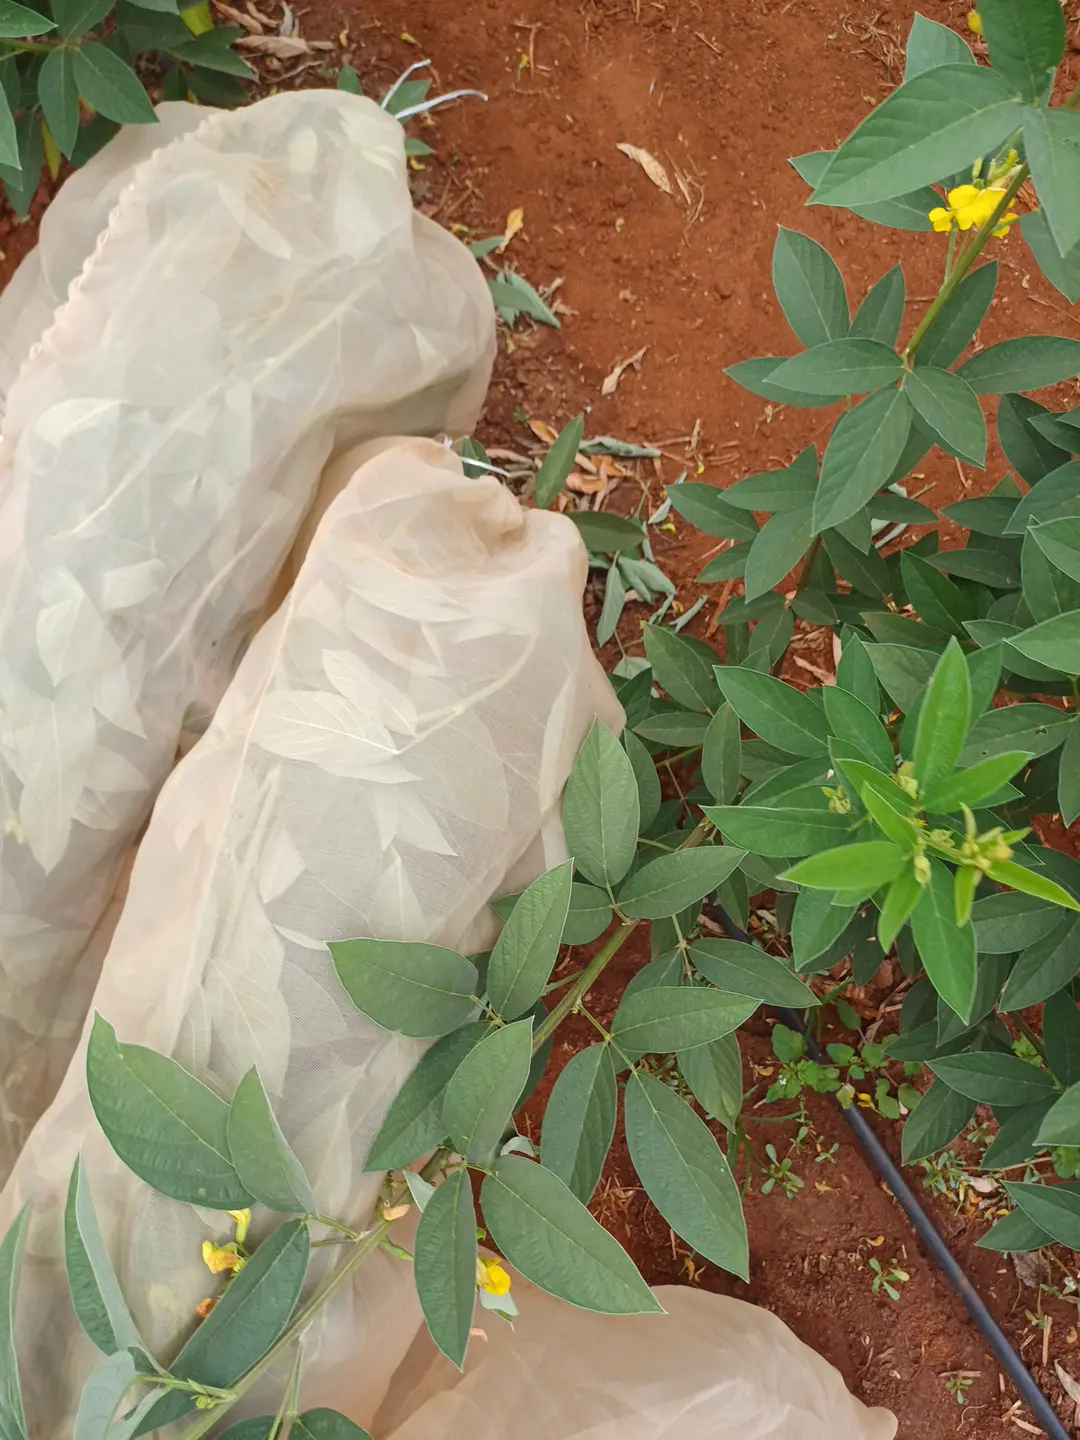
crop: pigeonpea
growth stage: flowering
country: Kenya
